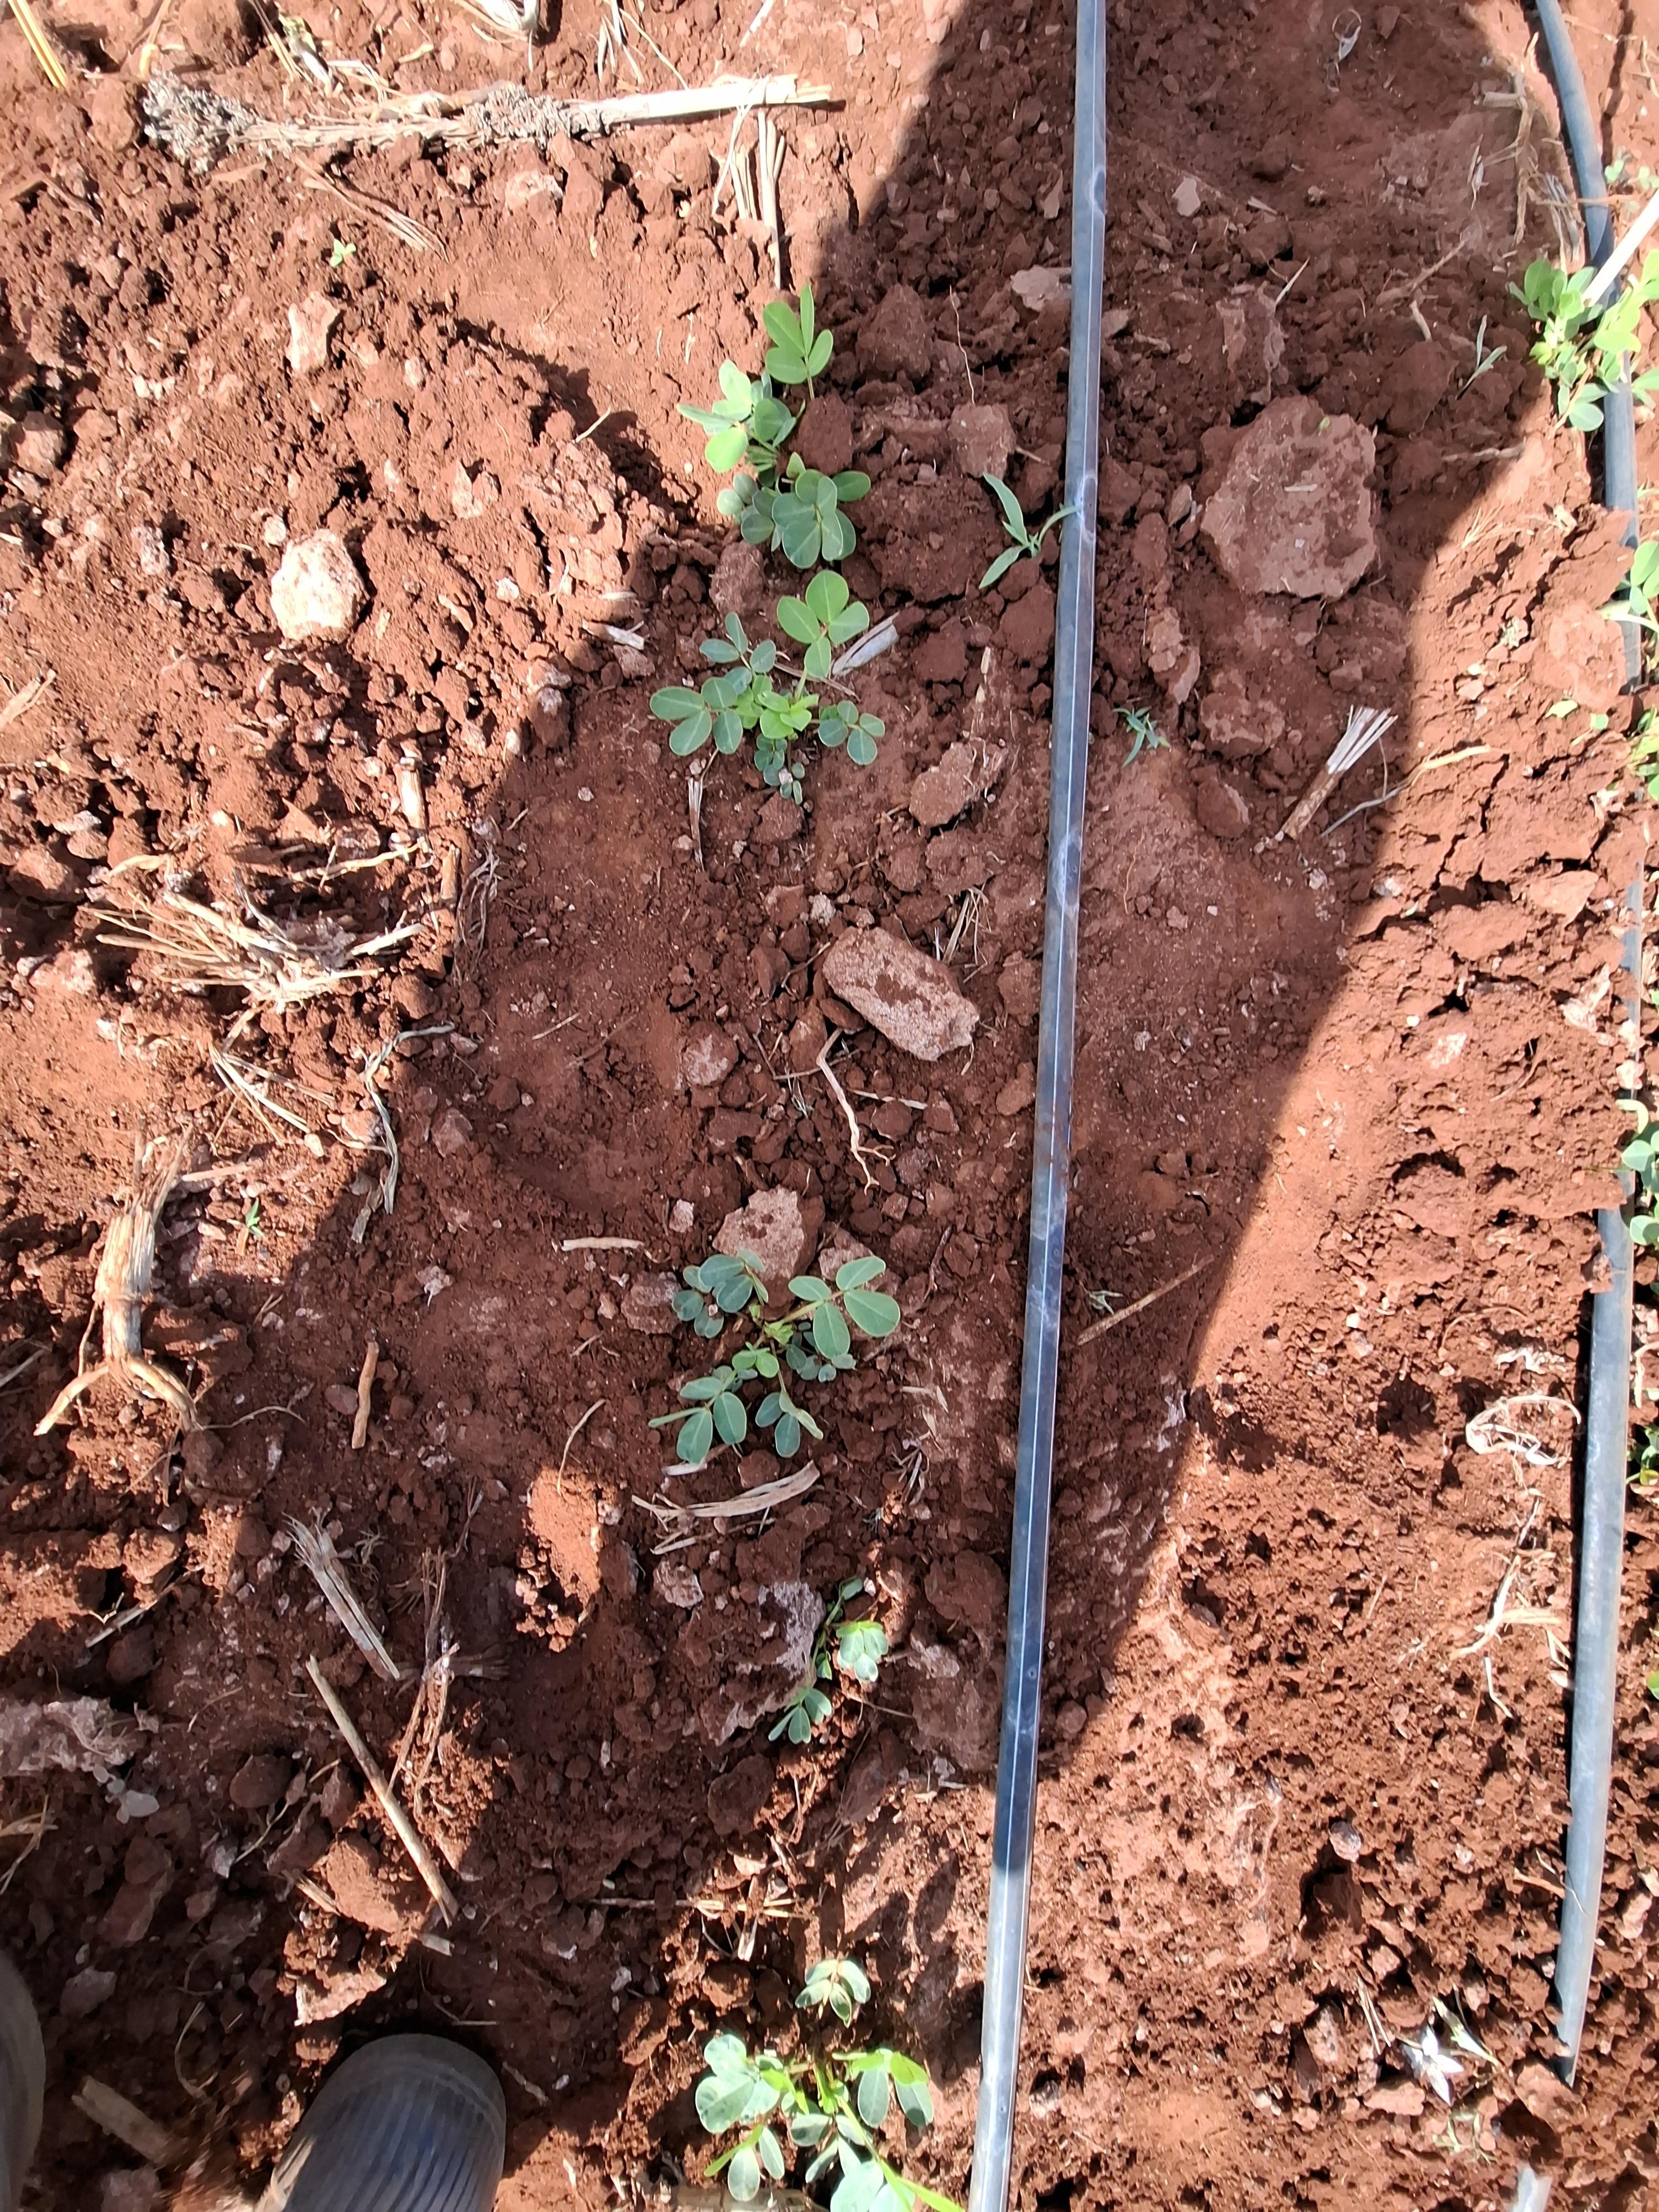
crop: groundnut
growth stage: vegetative
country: Kenya
